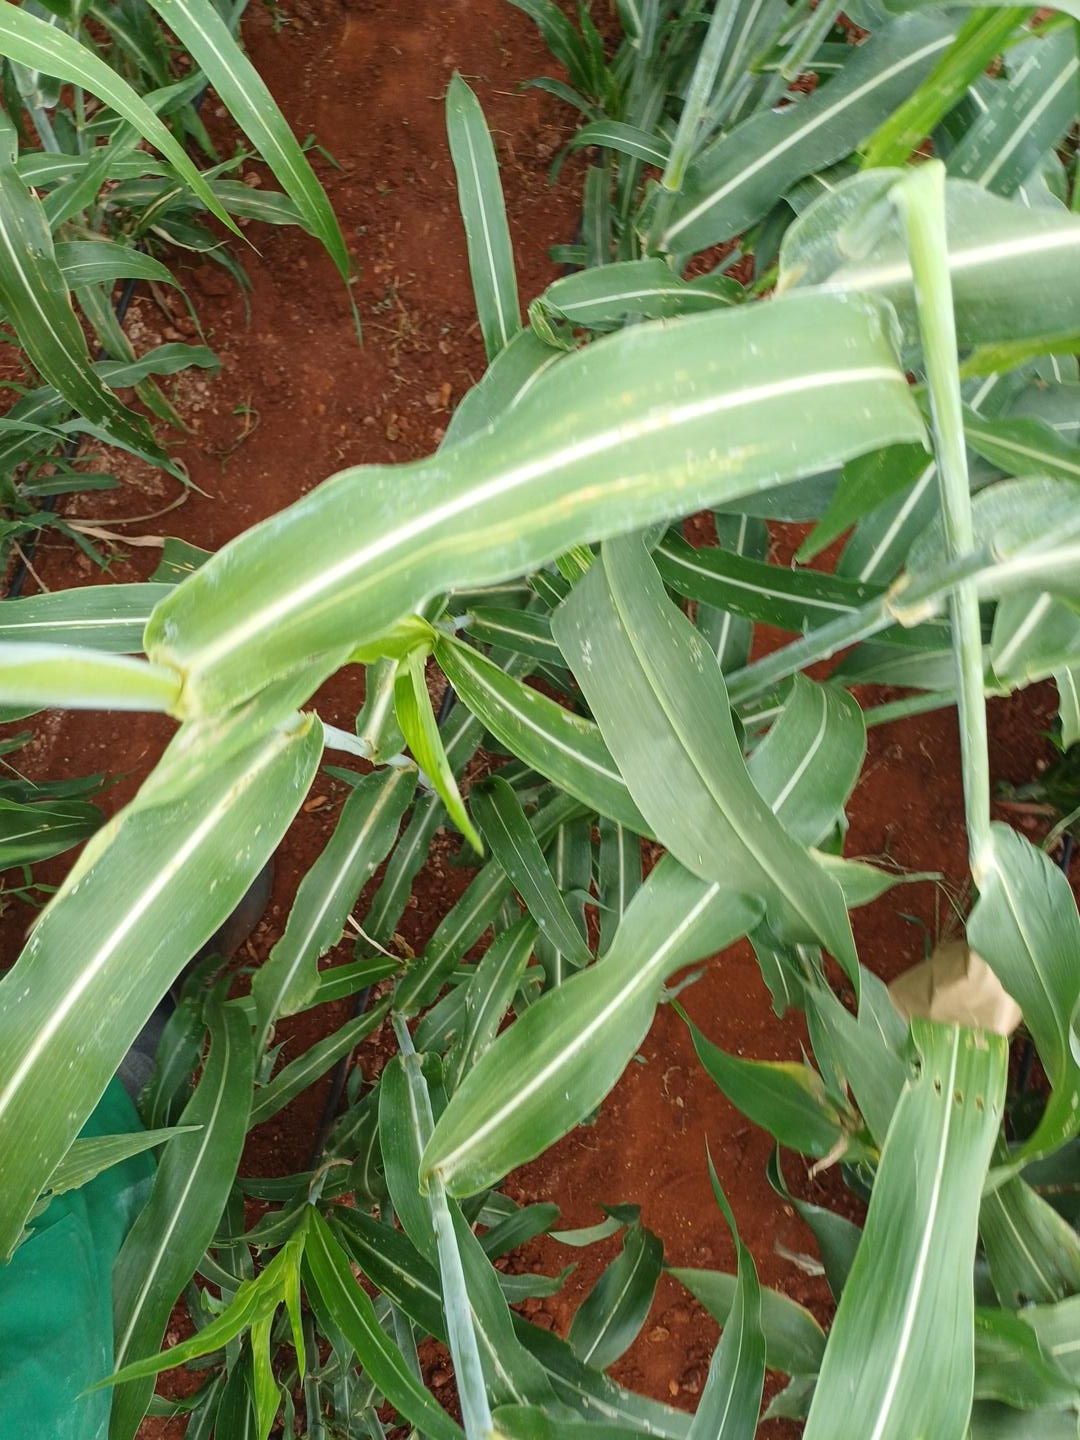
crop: sorghum
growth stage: heading tuber
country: Kenya
